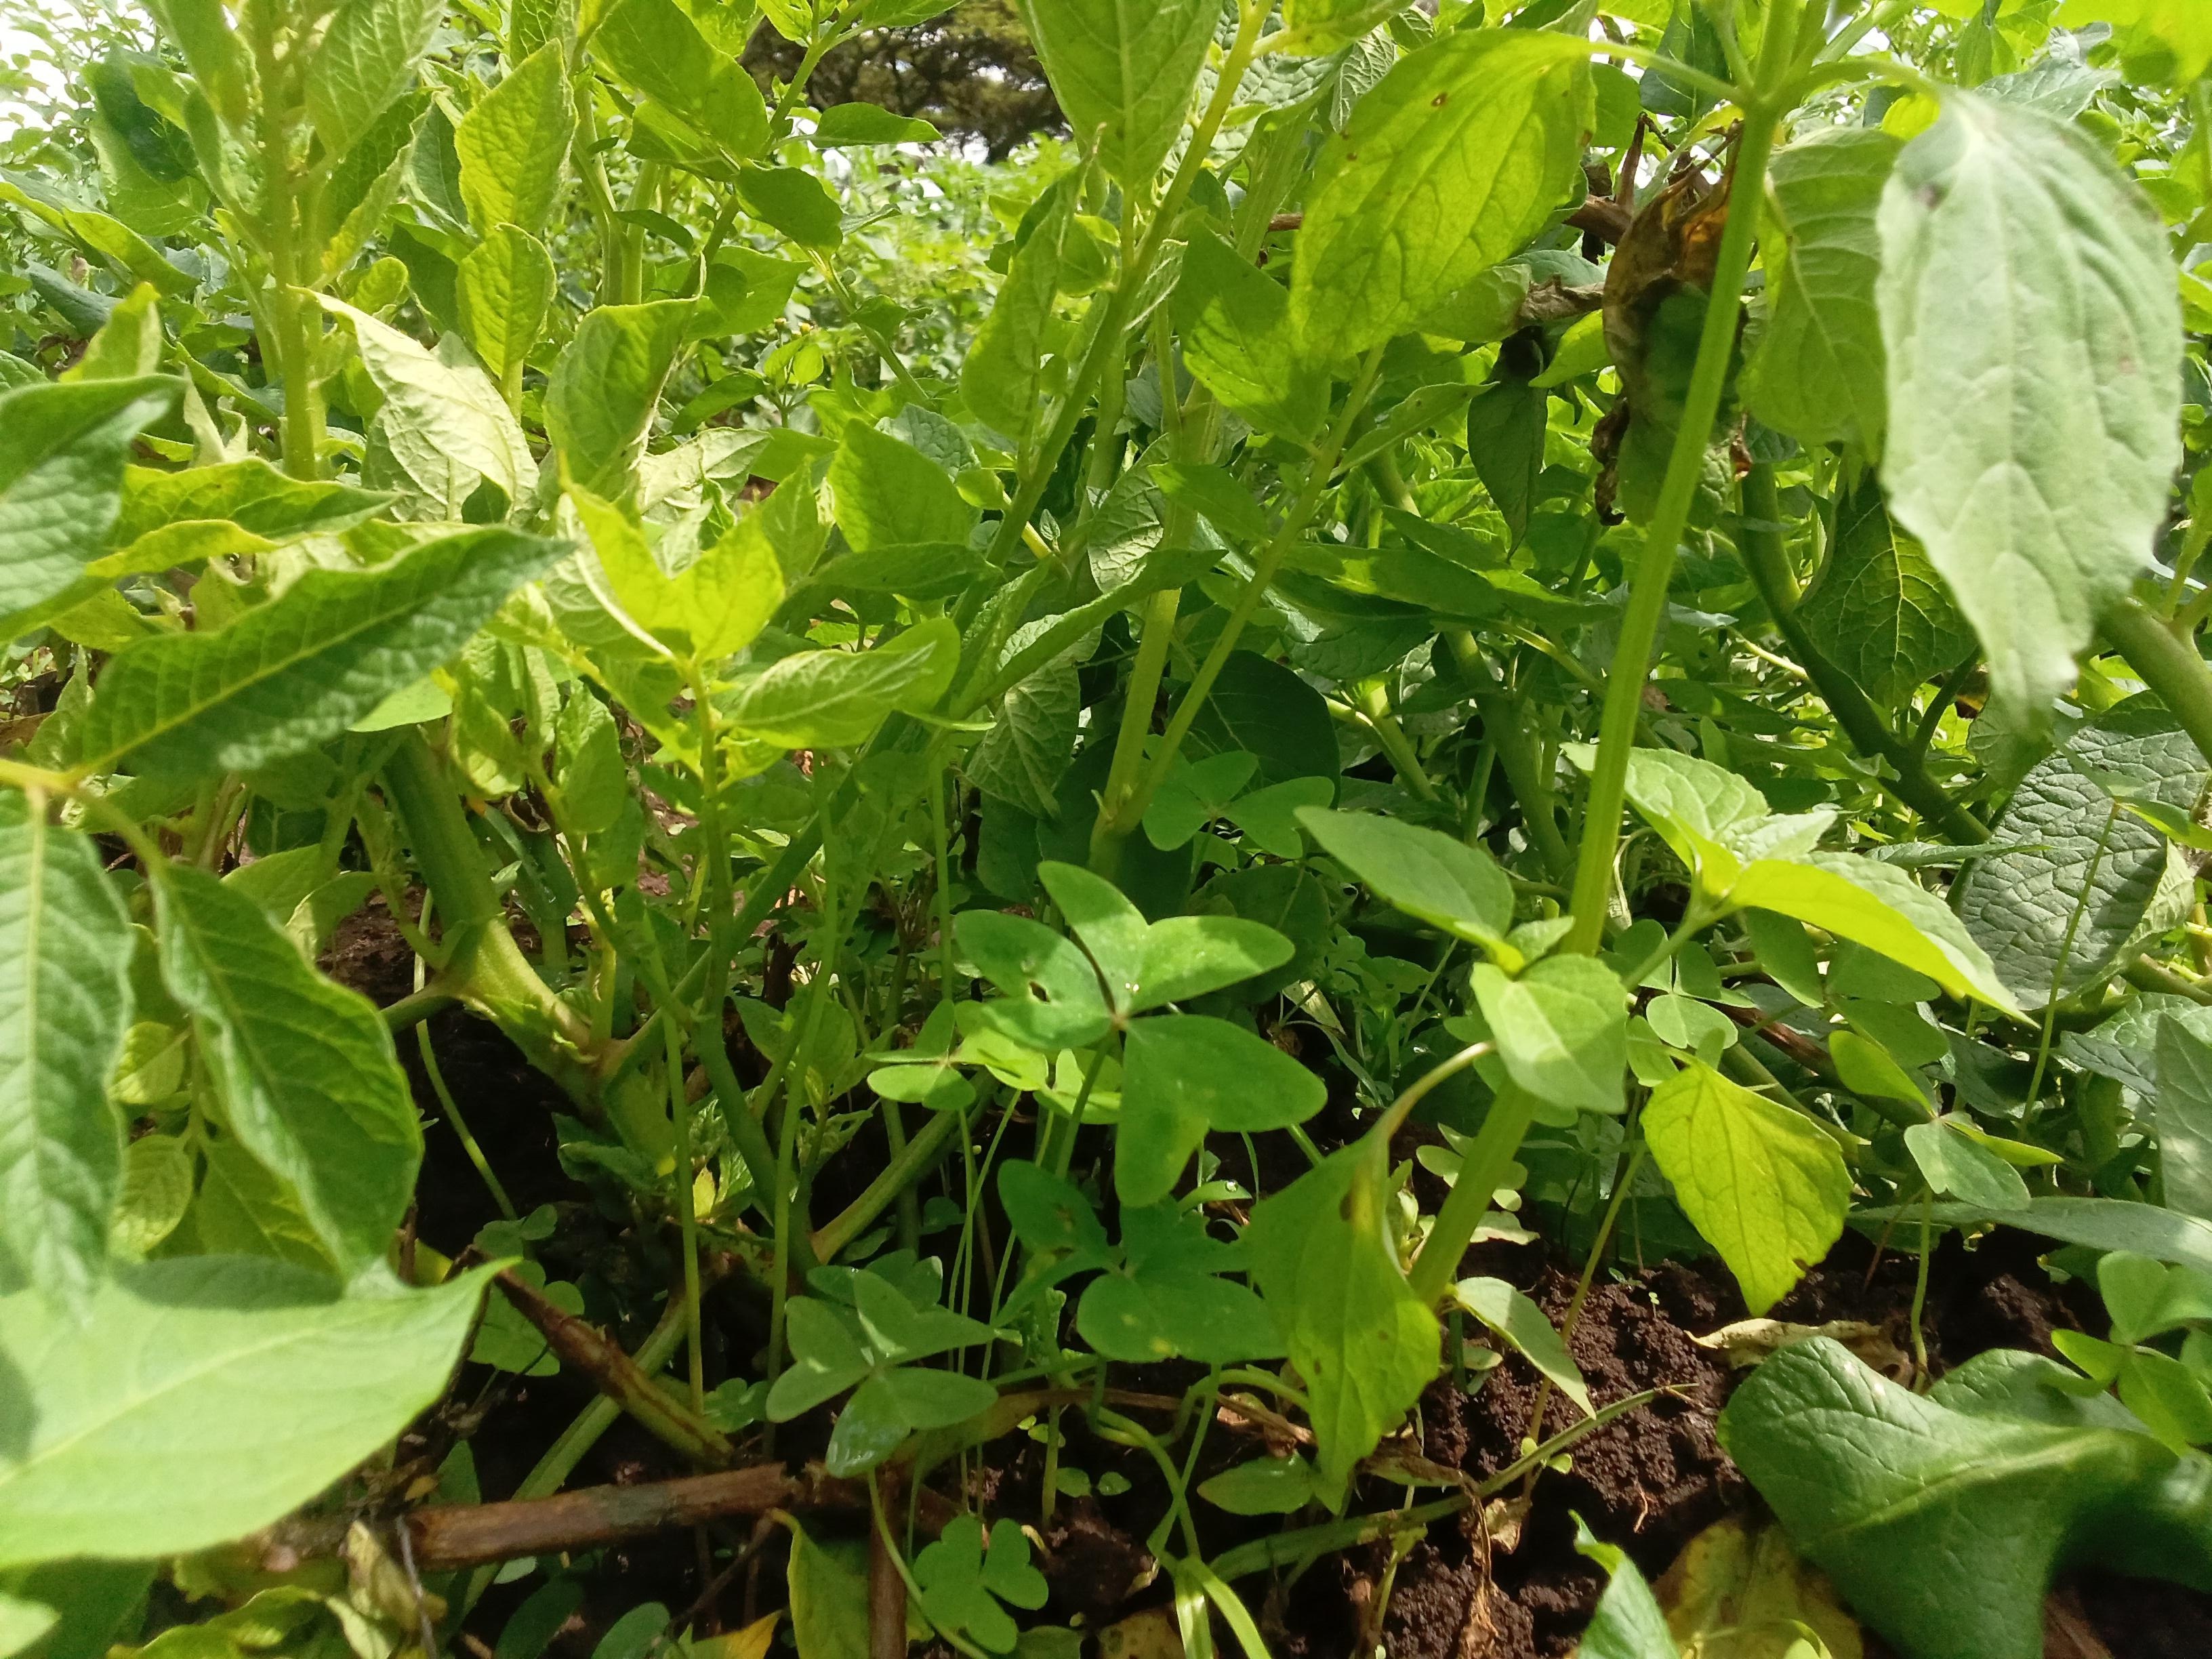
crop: potato
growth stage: vegetative
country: Kenya
